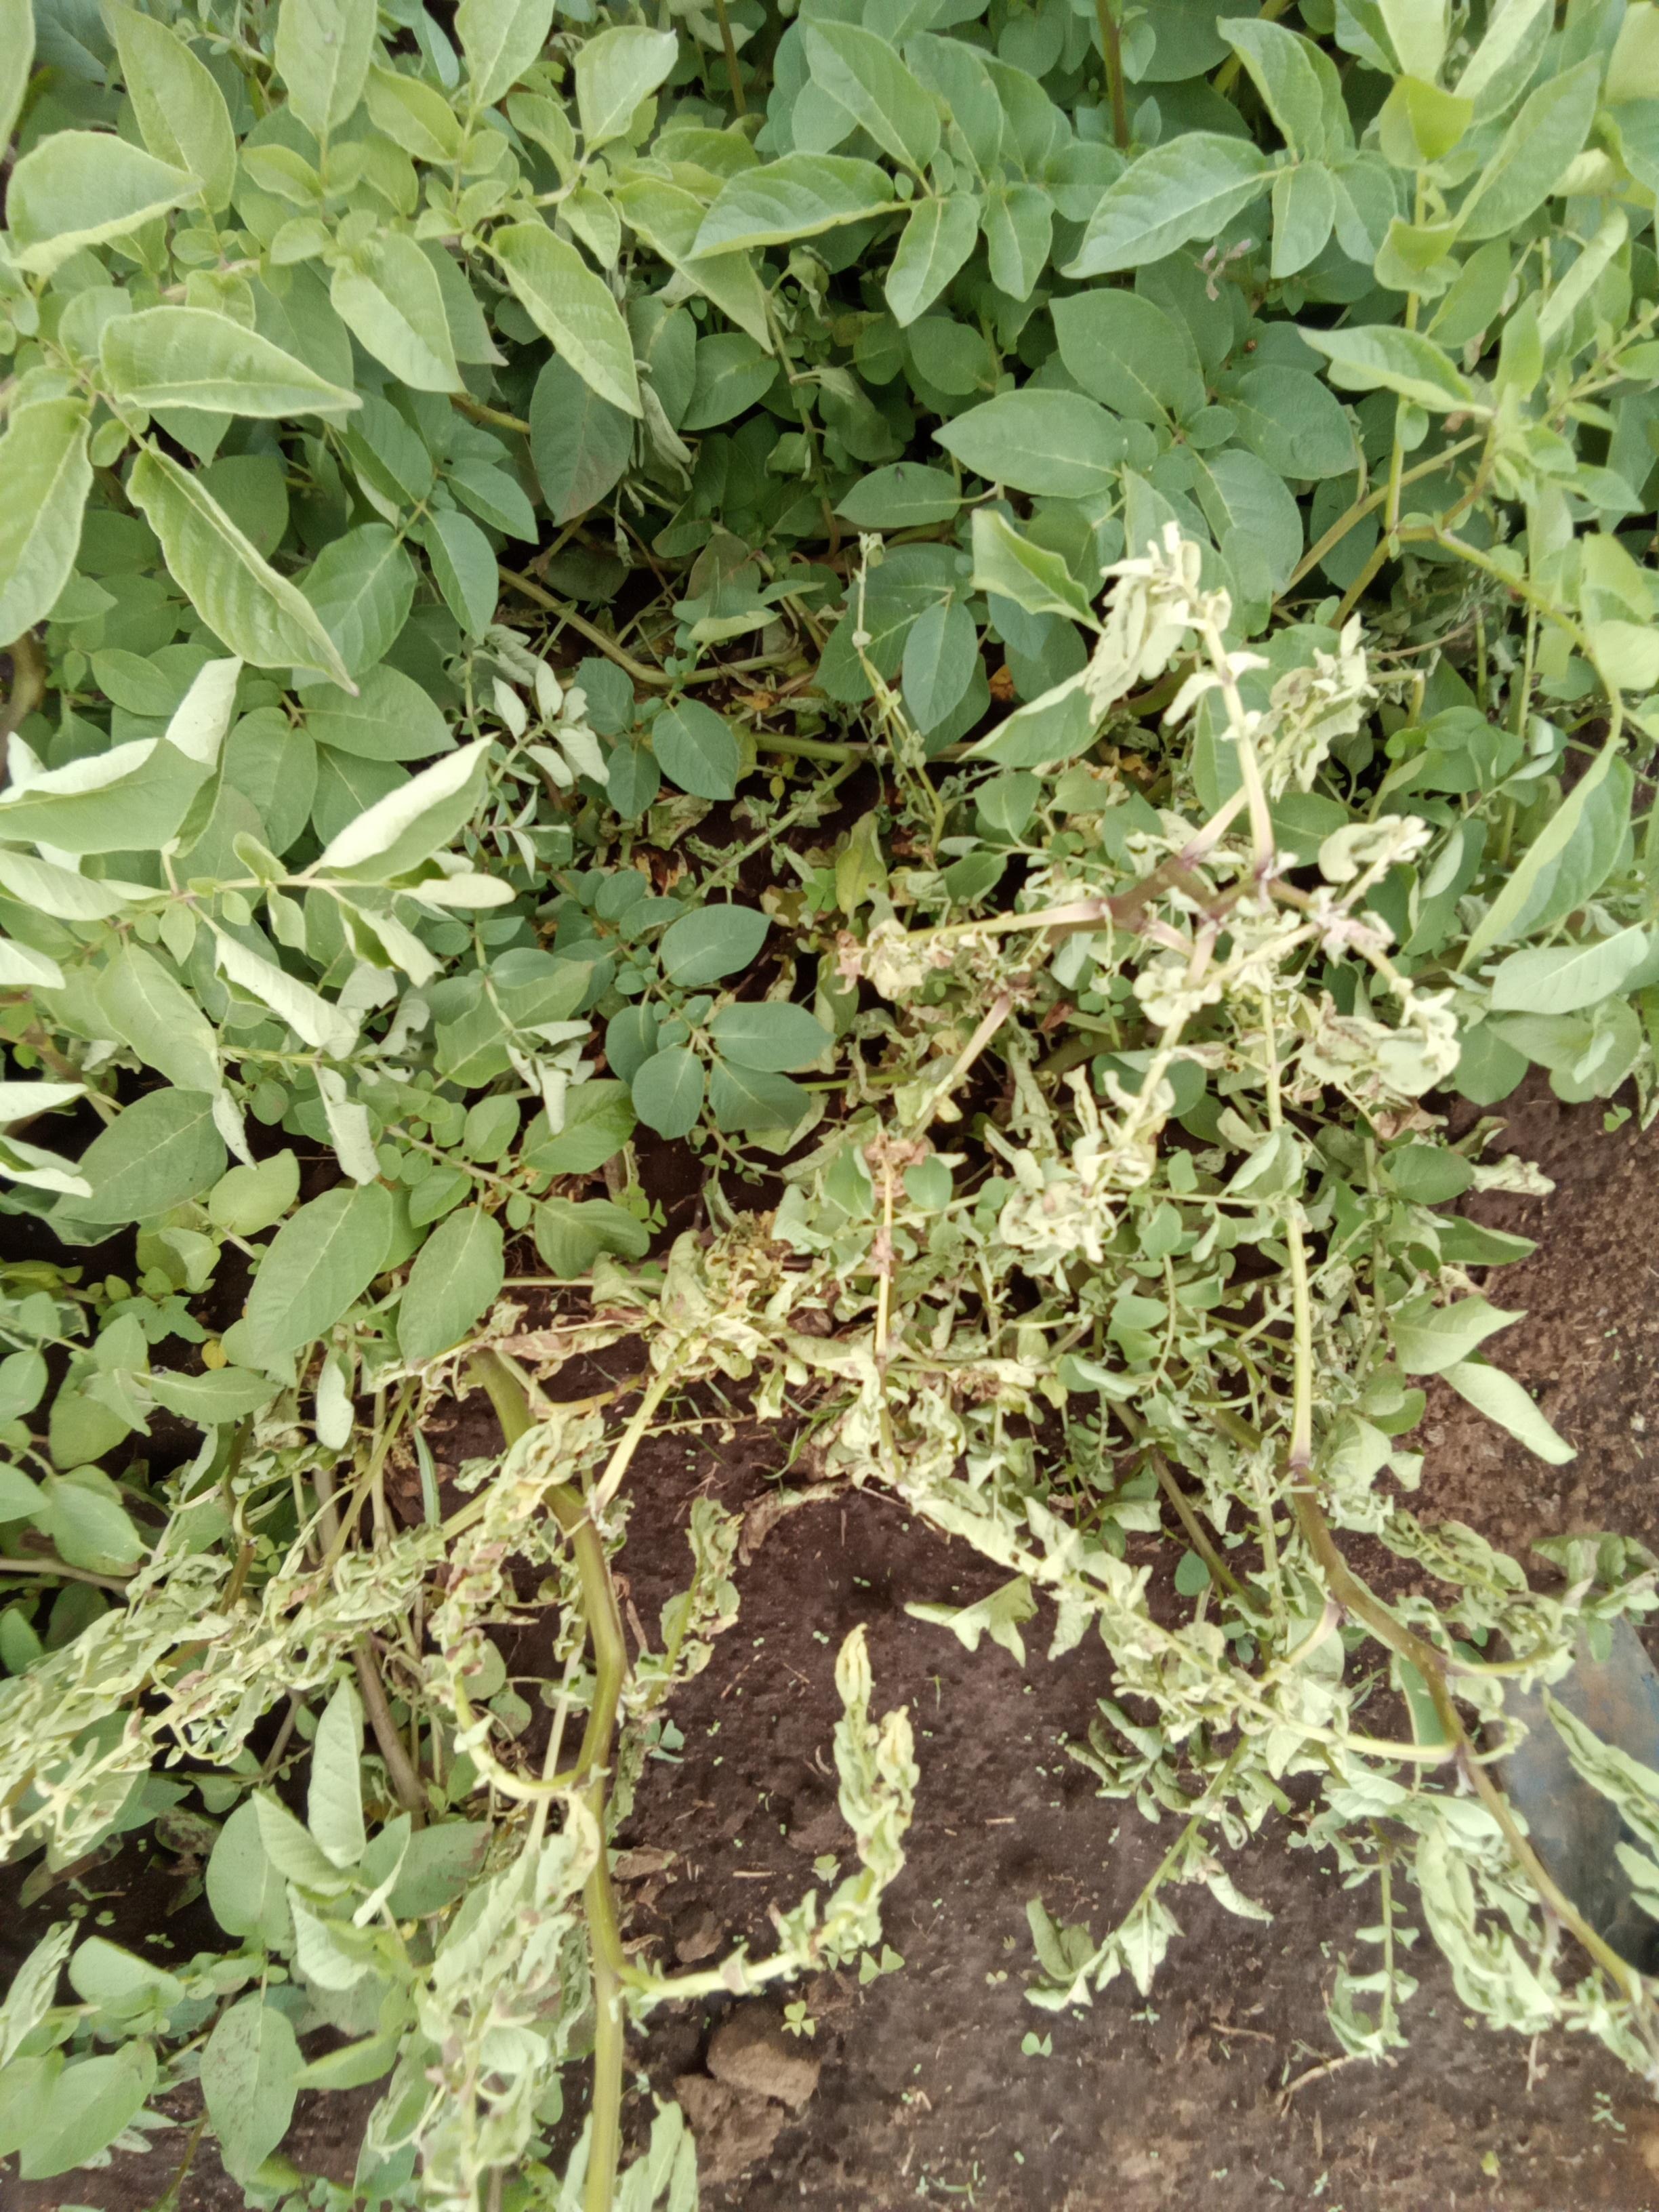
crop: potato
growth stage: flowering
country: Kenya
